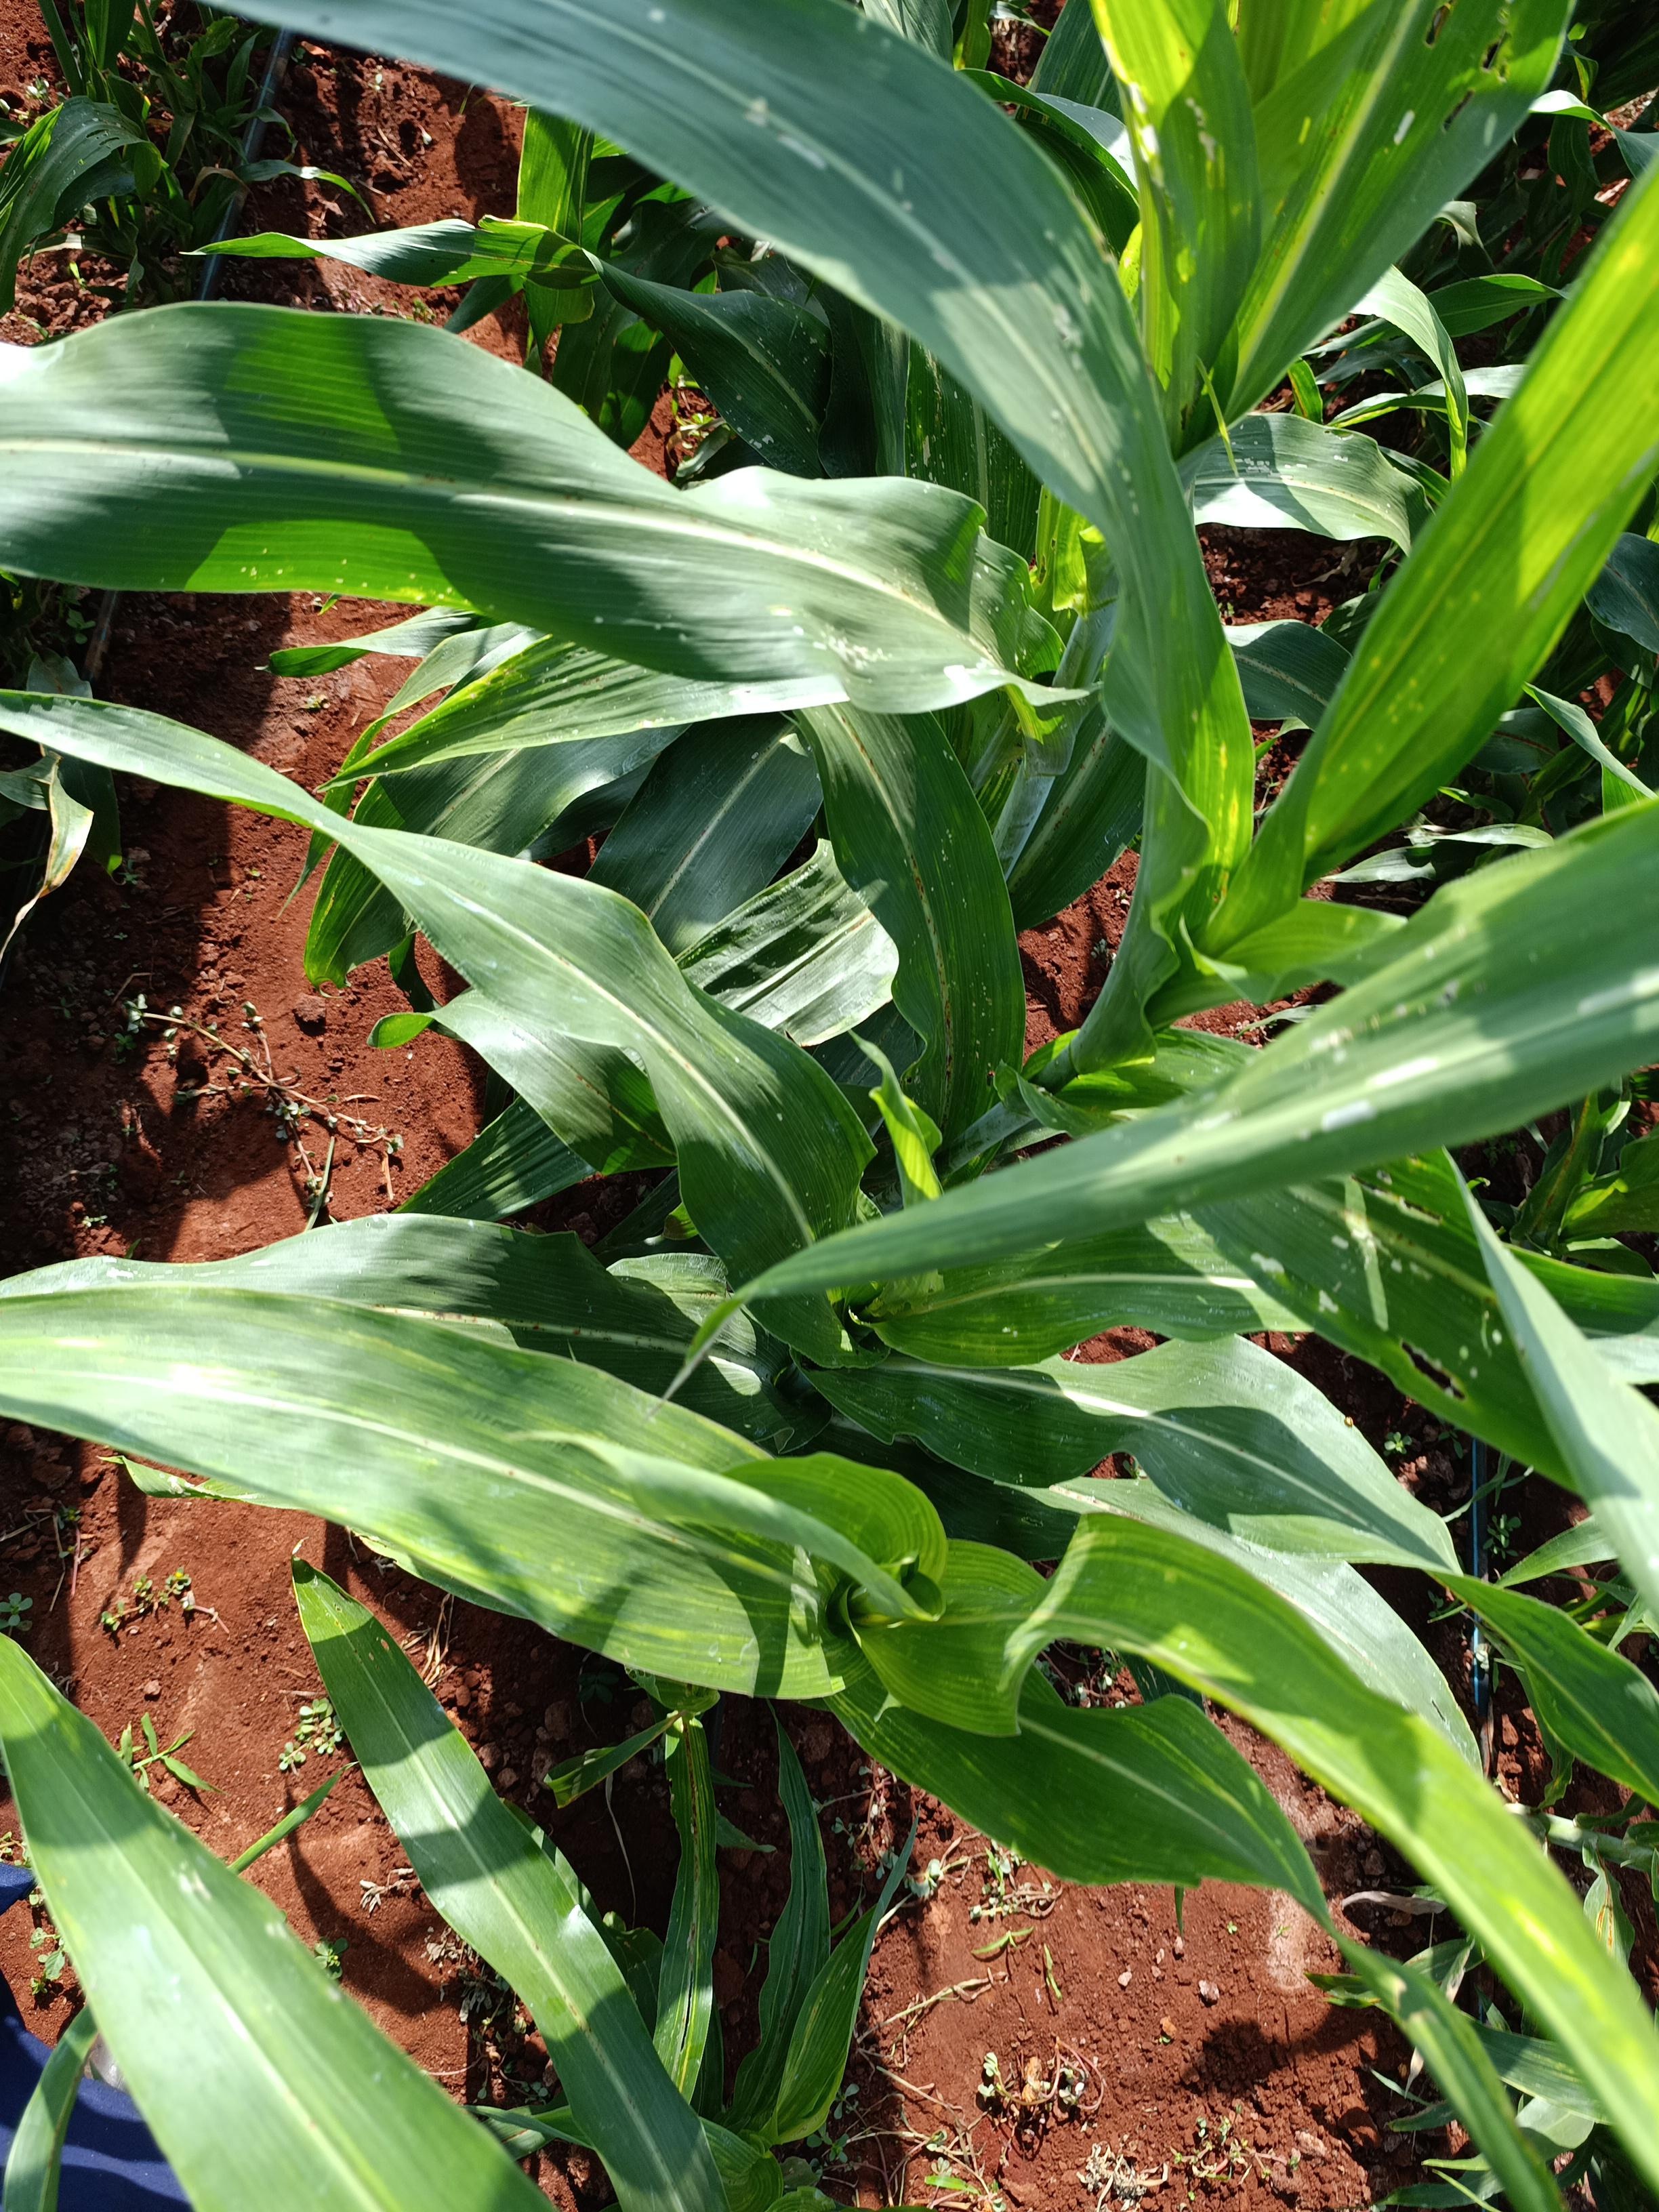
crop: sorghum
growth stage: heading tuber
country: Kenya
